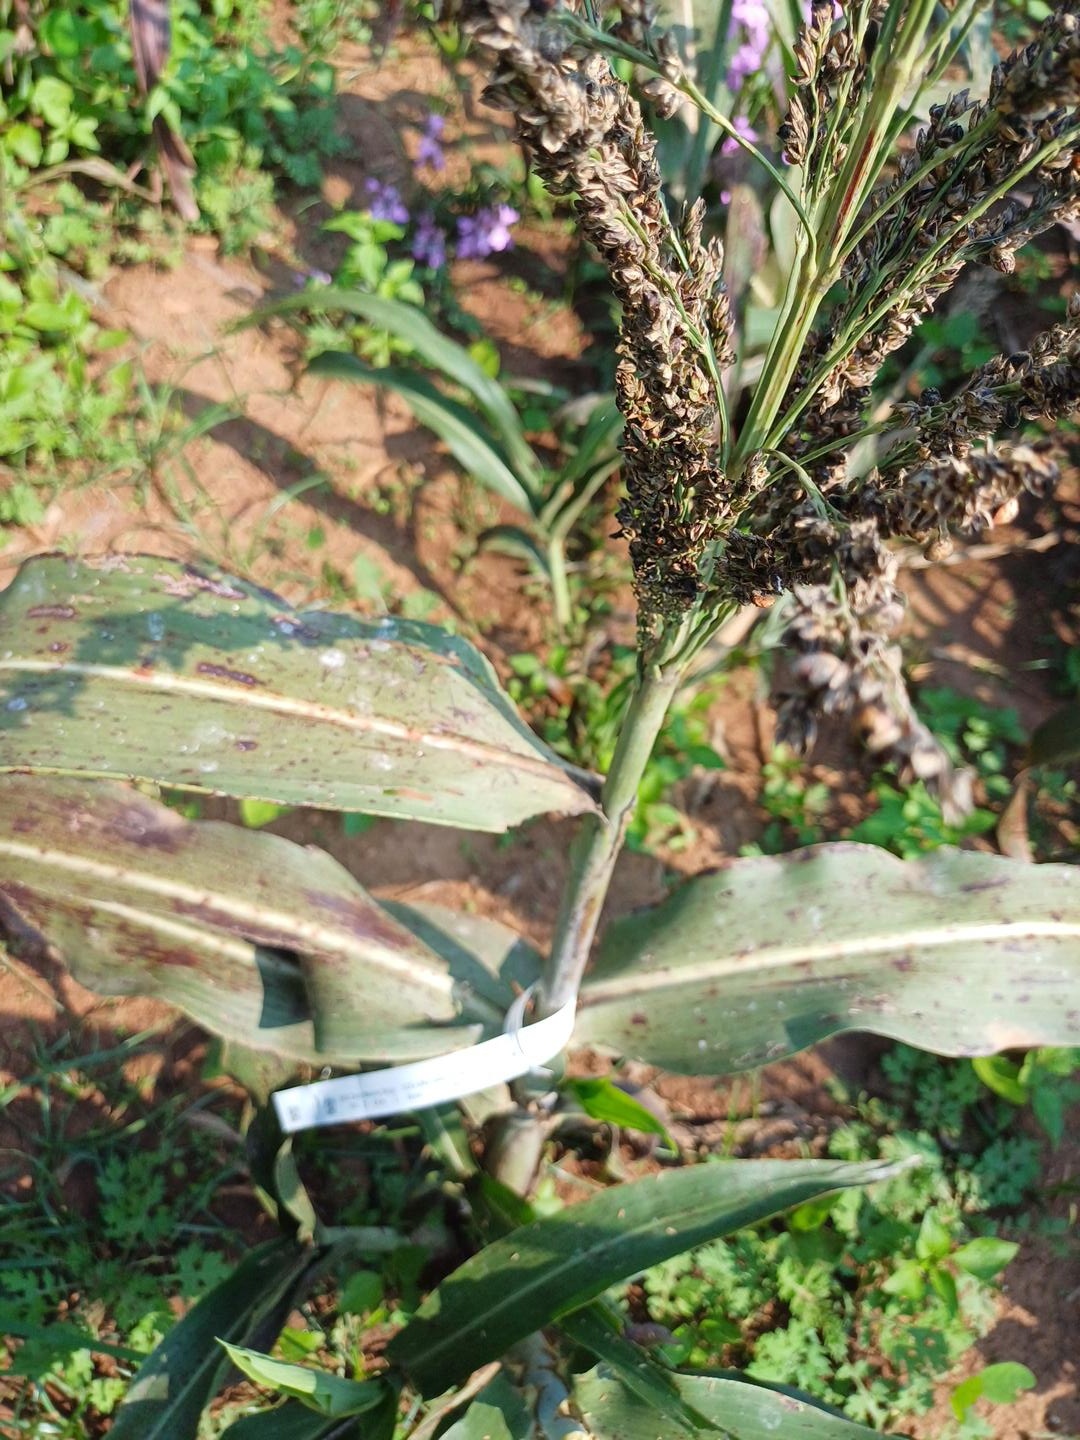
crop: sorghum
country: Kenya
